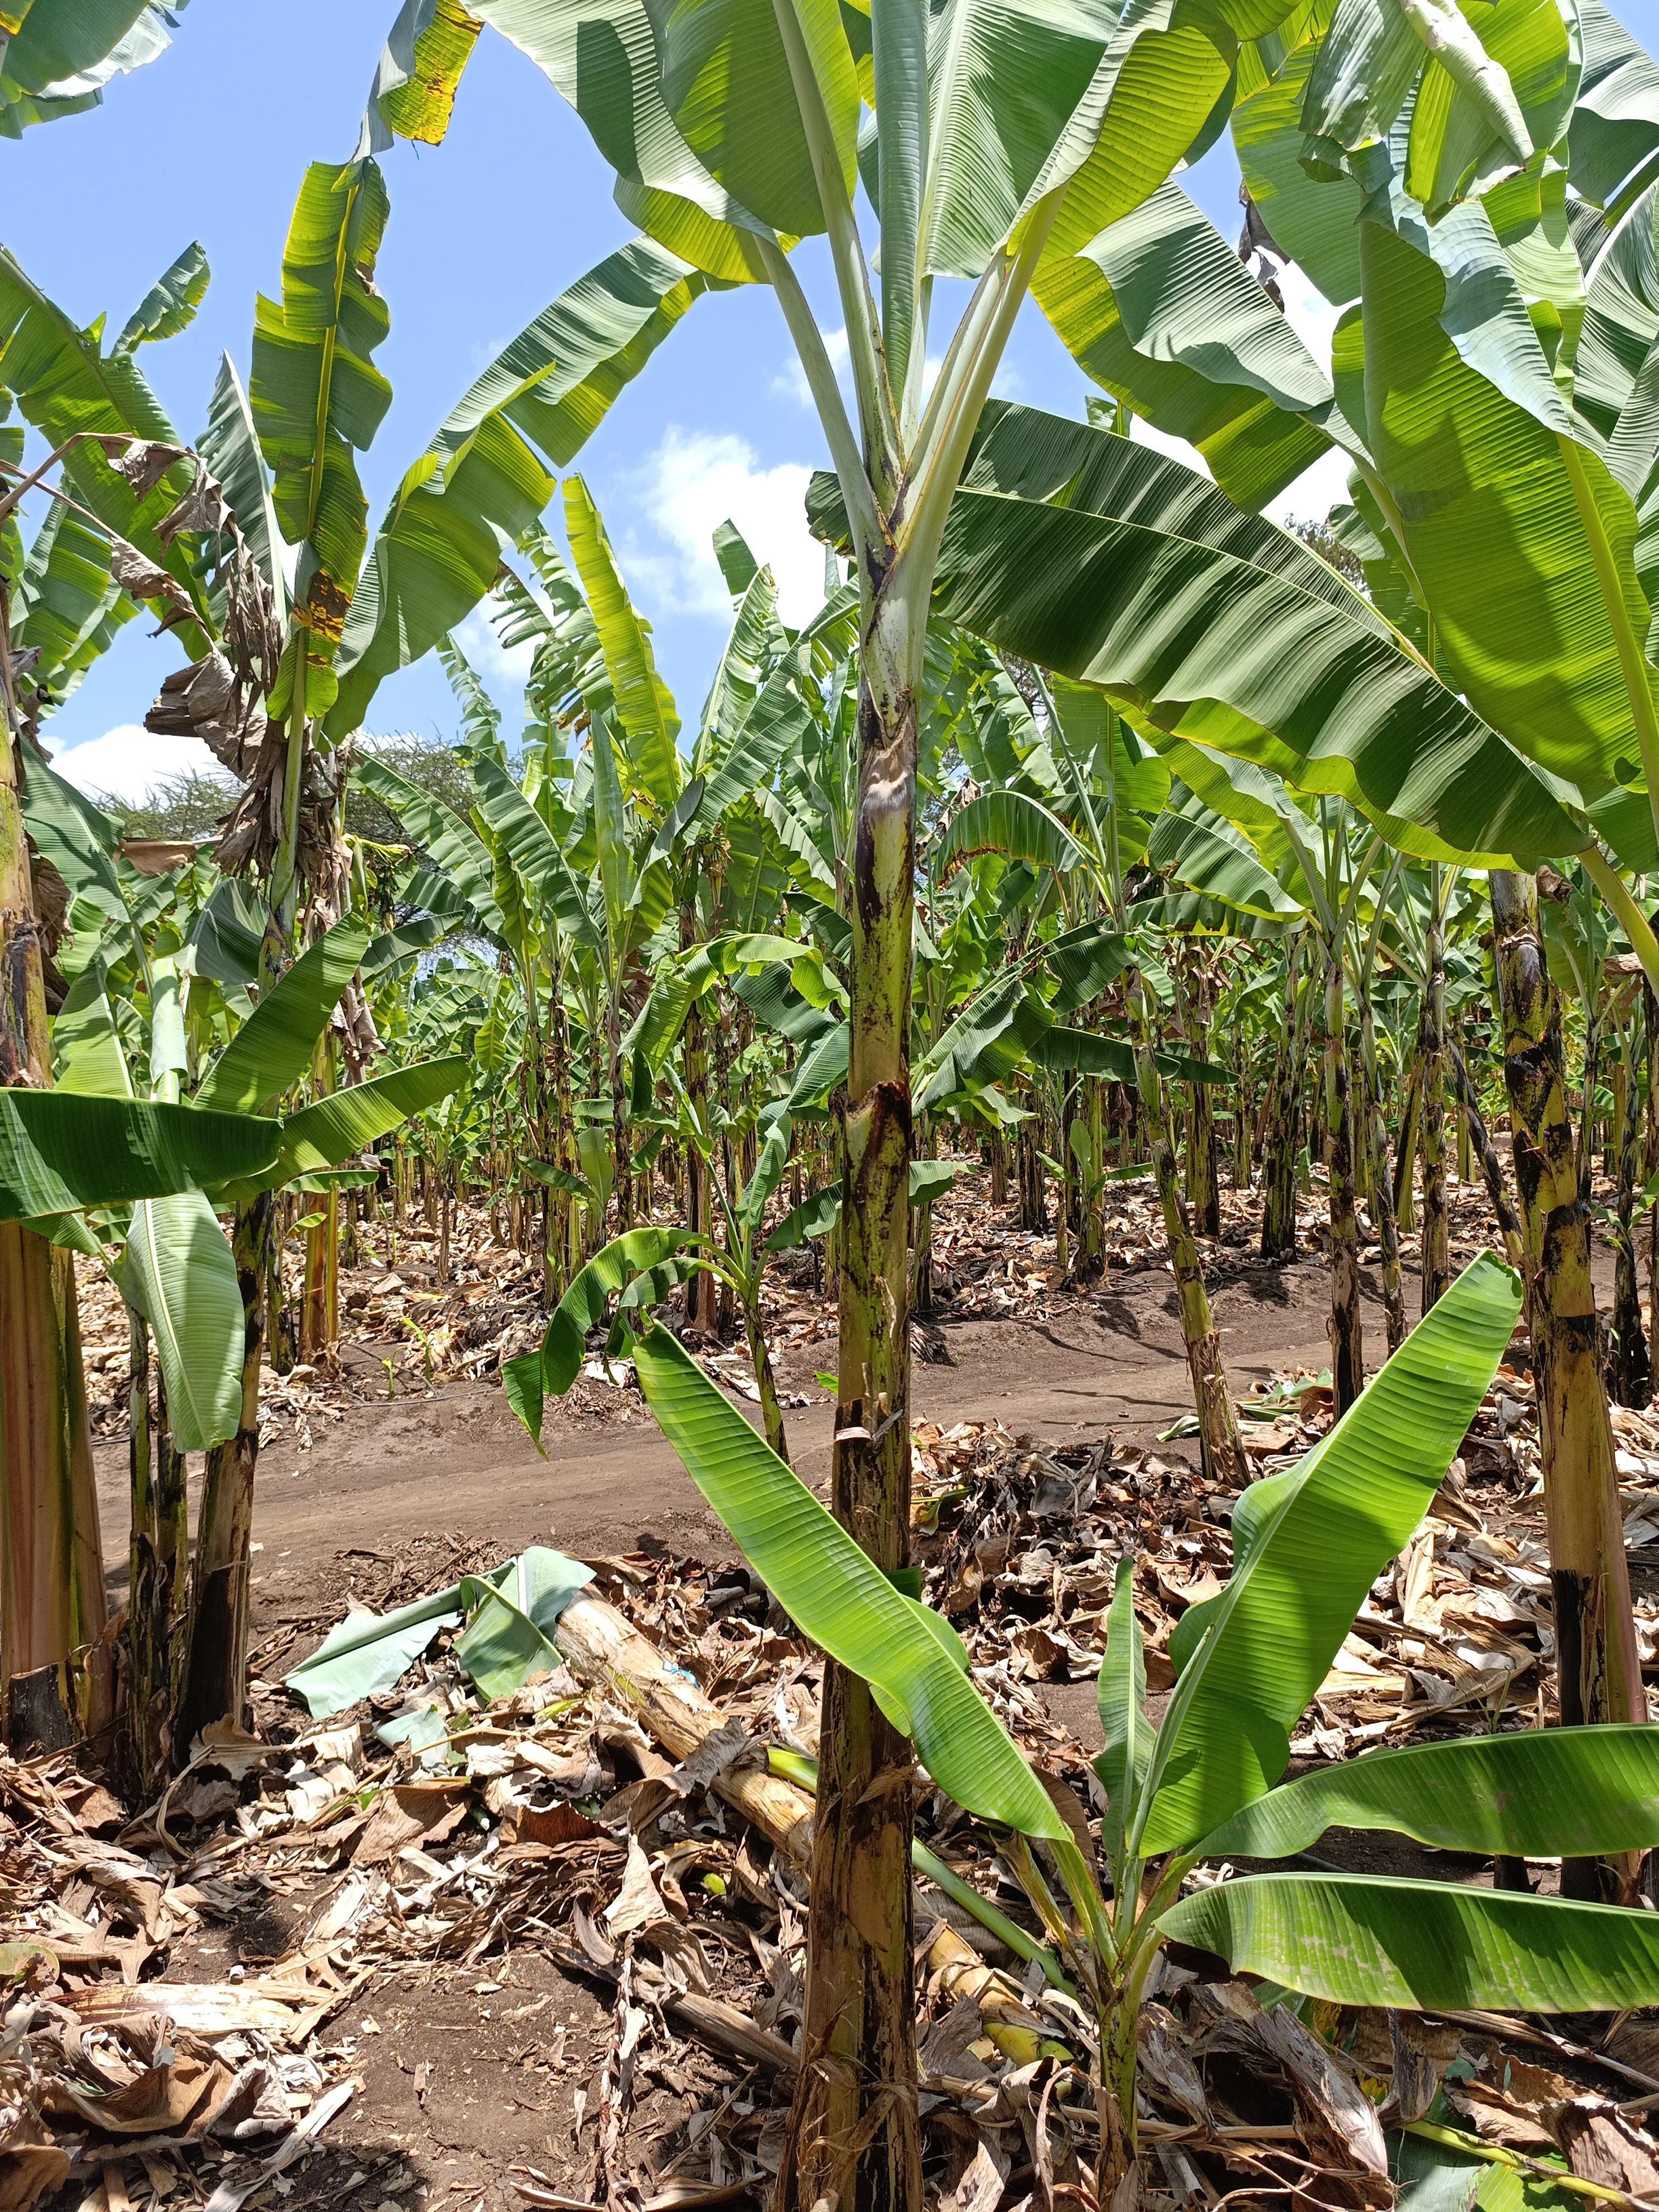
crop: banana
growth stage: vegetative
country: Tanzania
